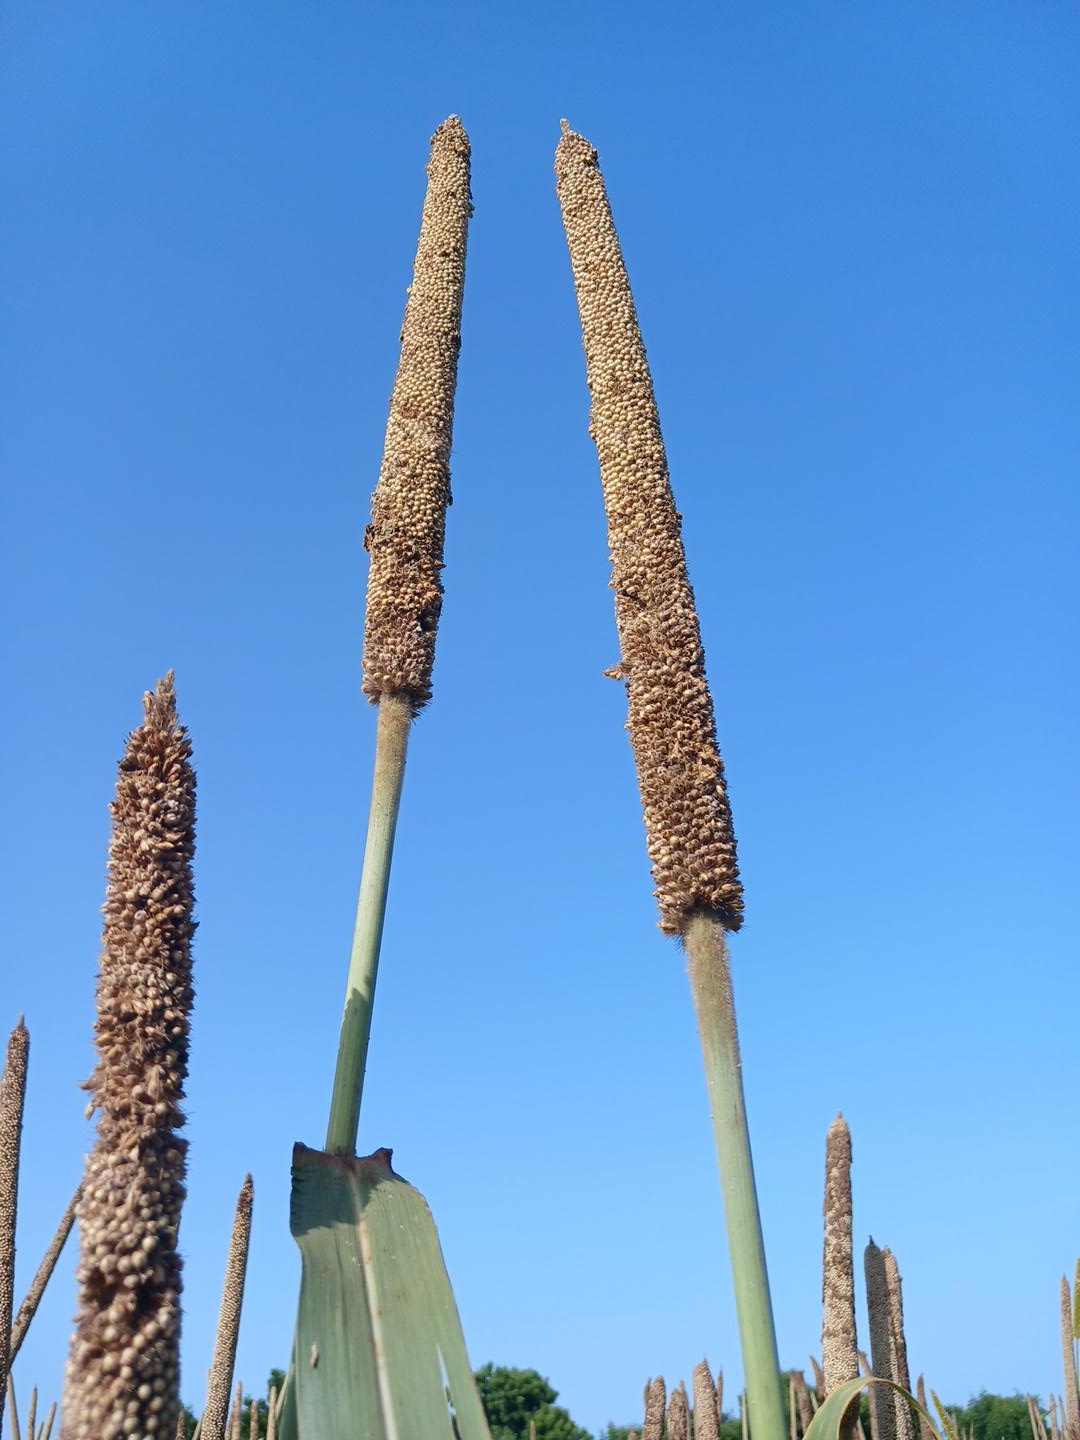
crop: pearl millet
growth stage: maturity
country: Senegal
